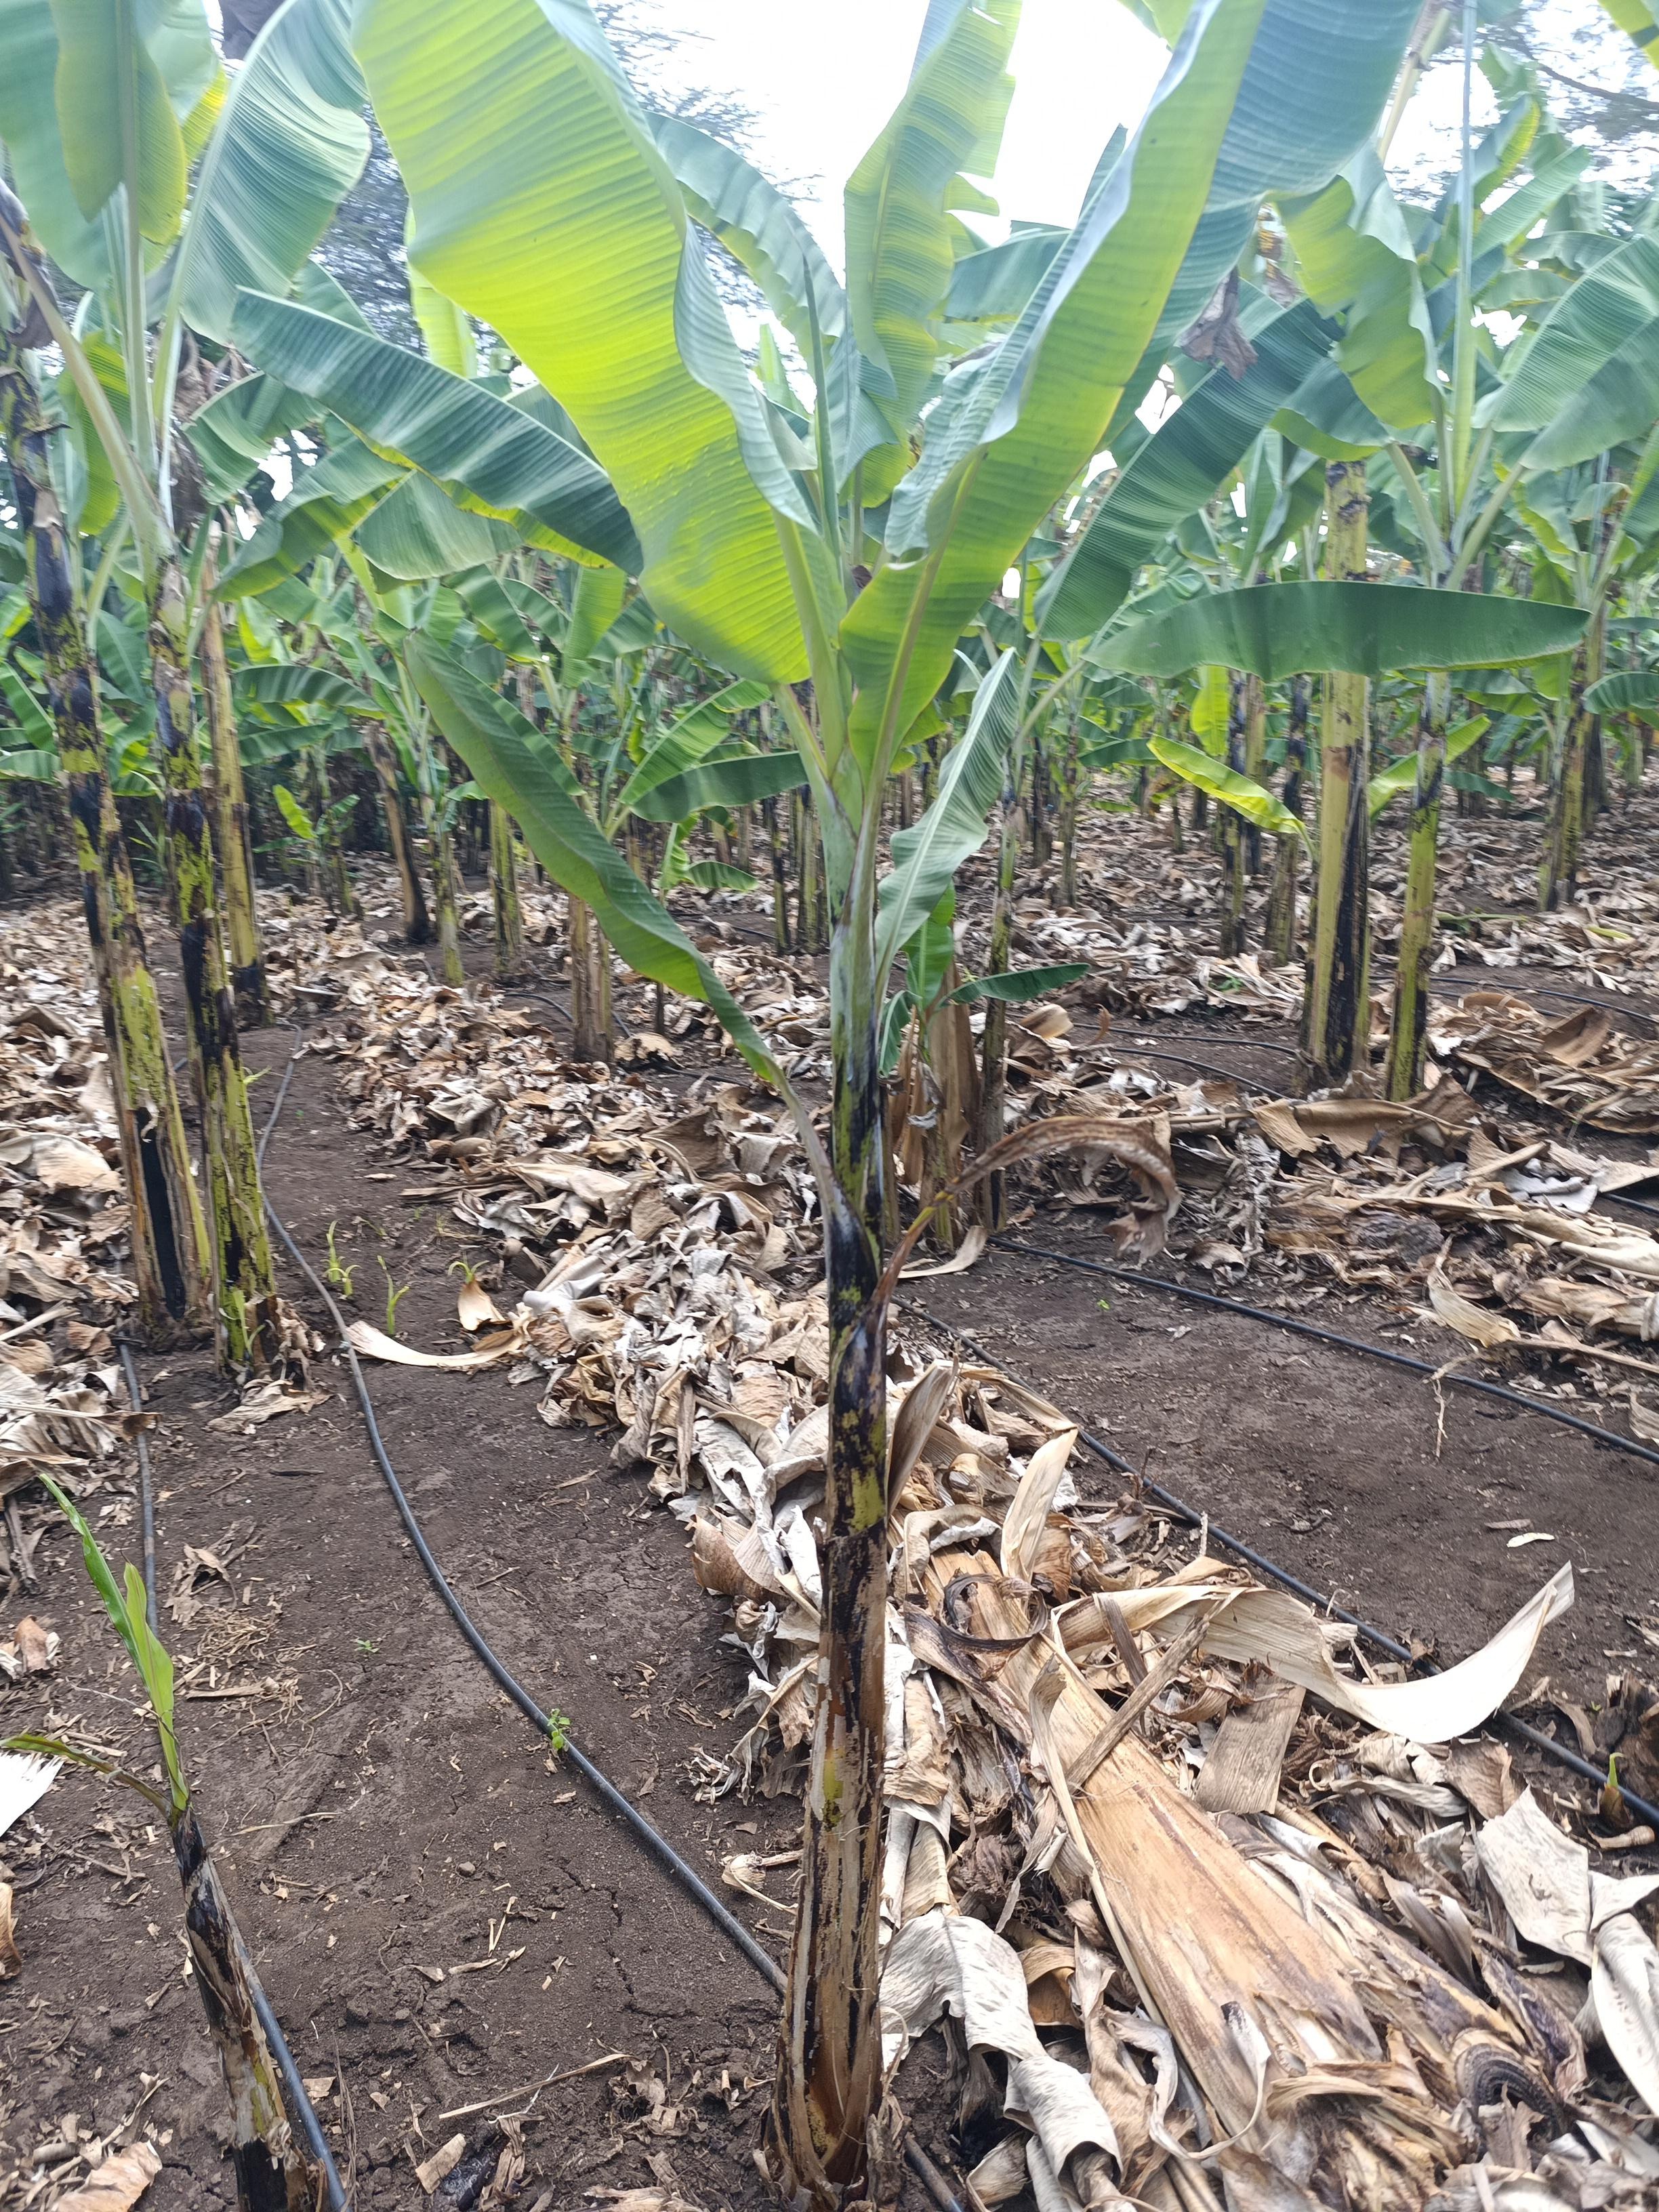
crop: banana
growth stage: vegetative
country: Tanzania
